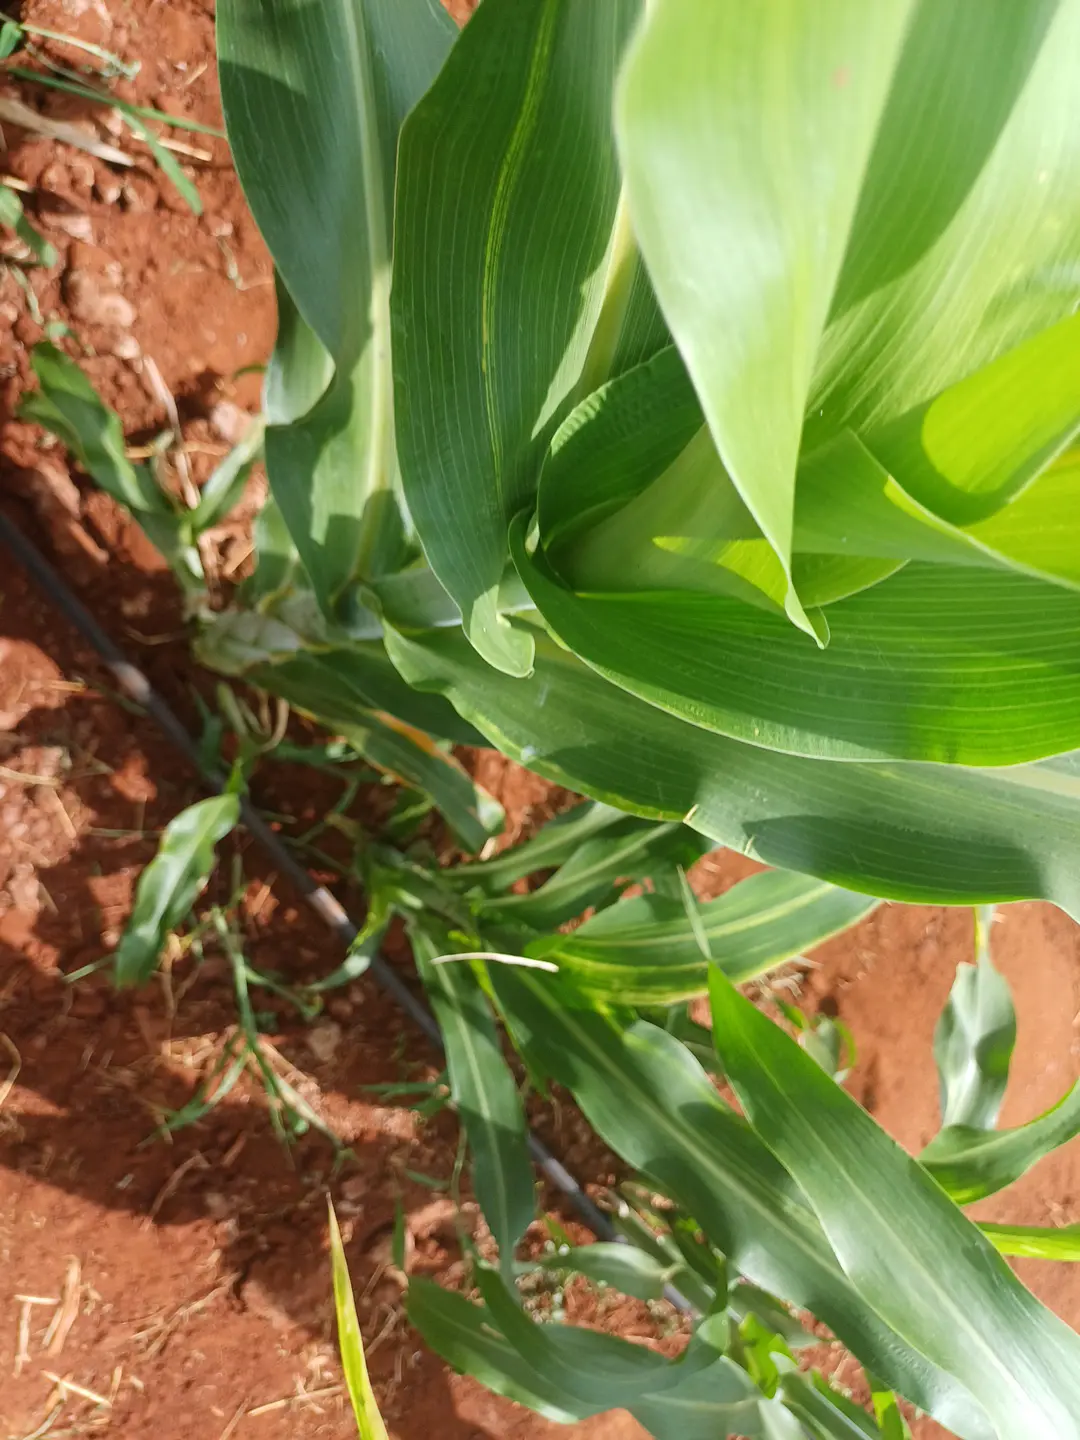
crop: sorghum
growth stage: heading tuber
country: Kenya
